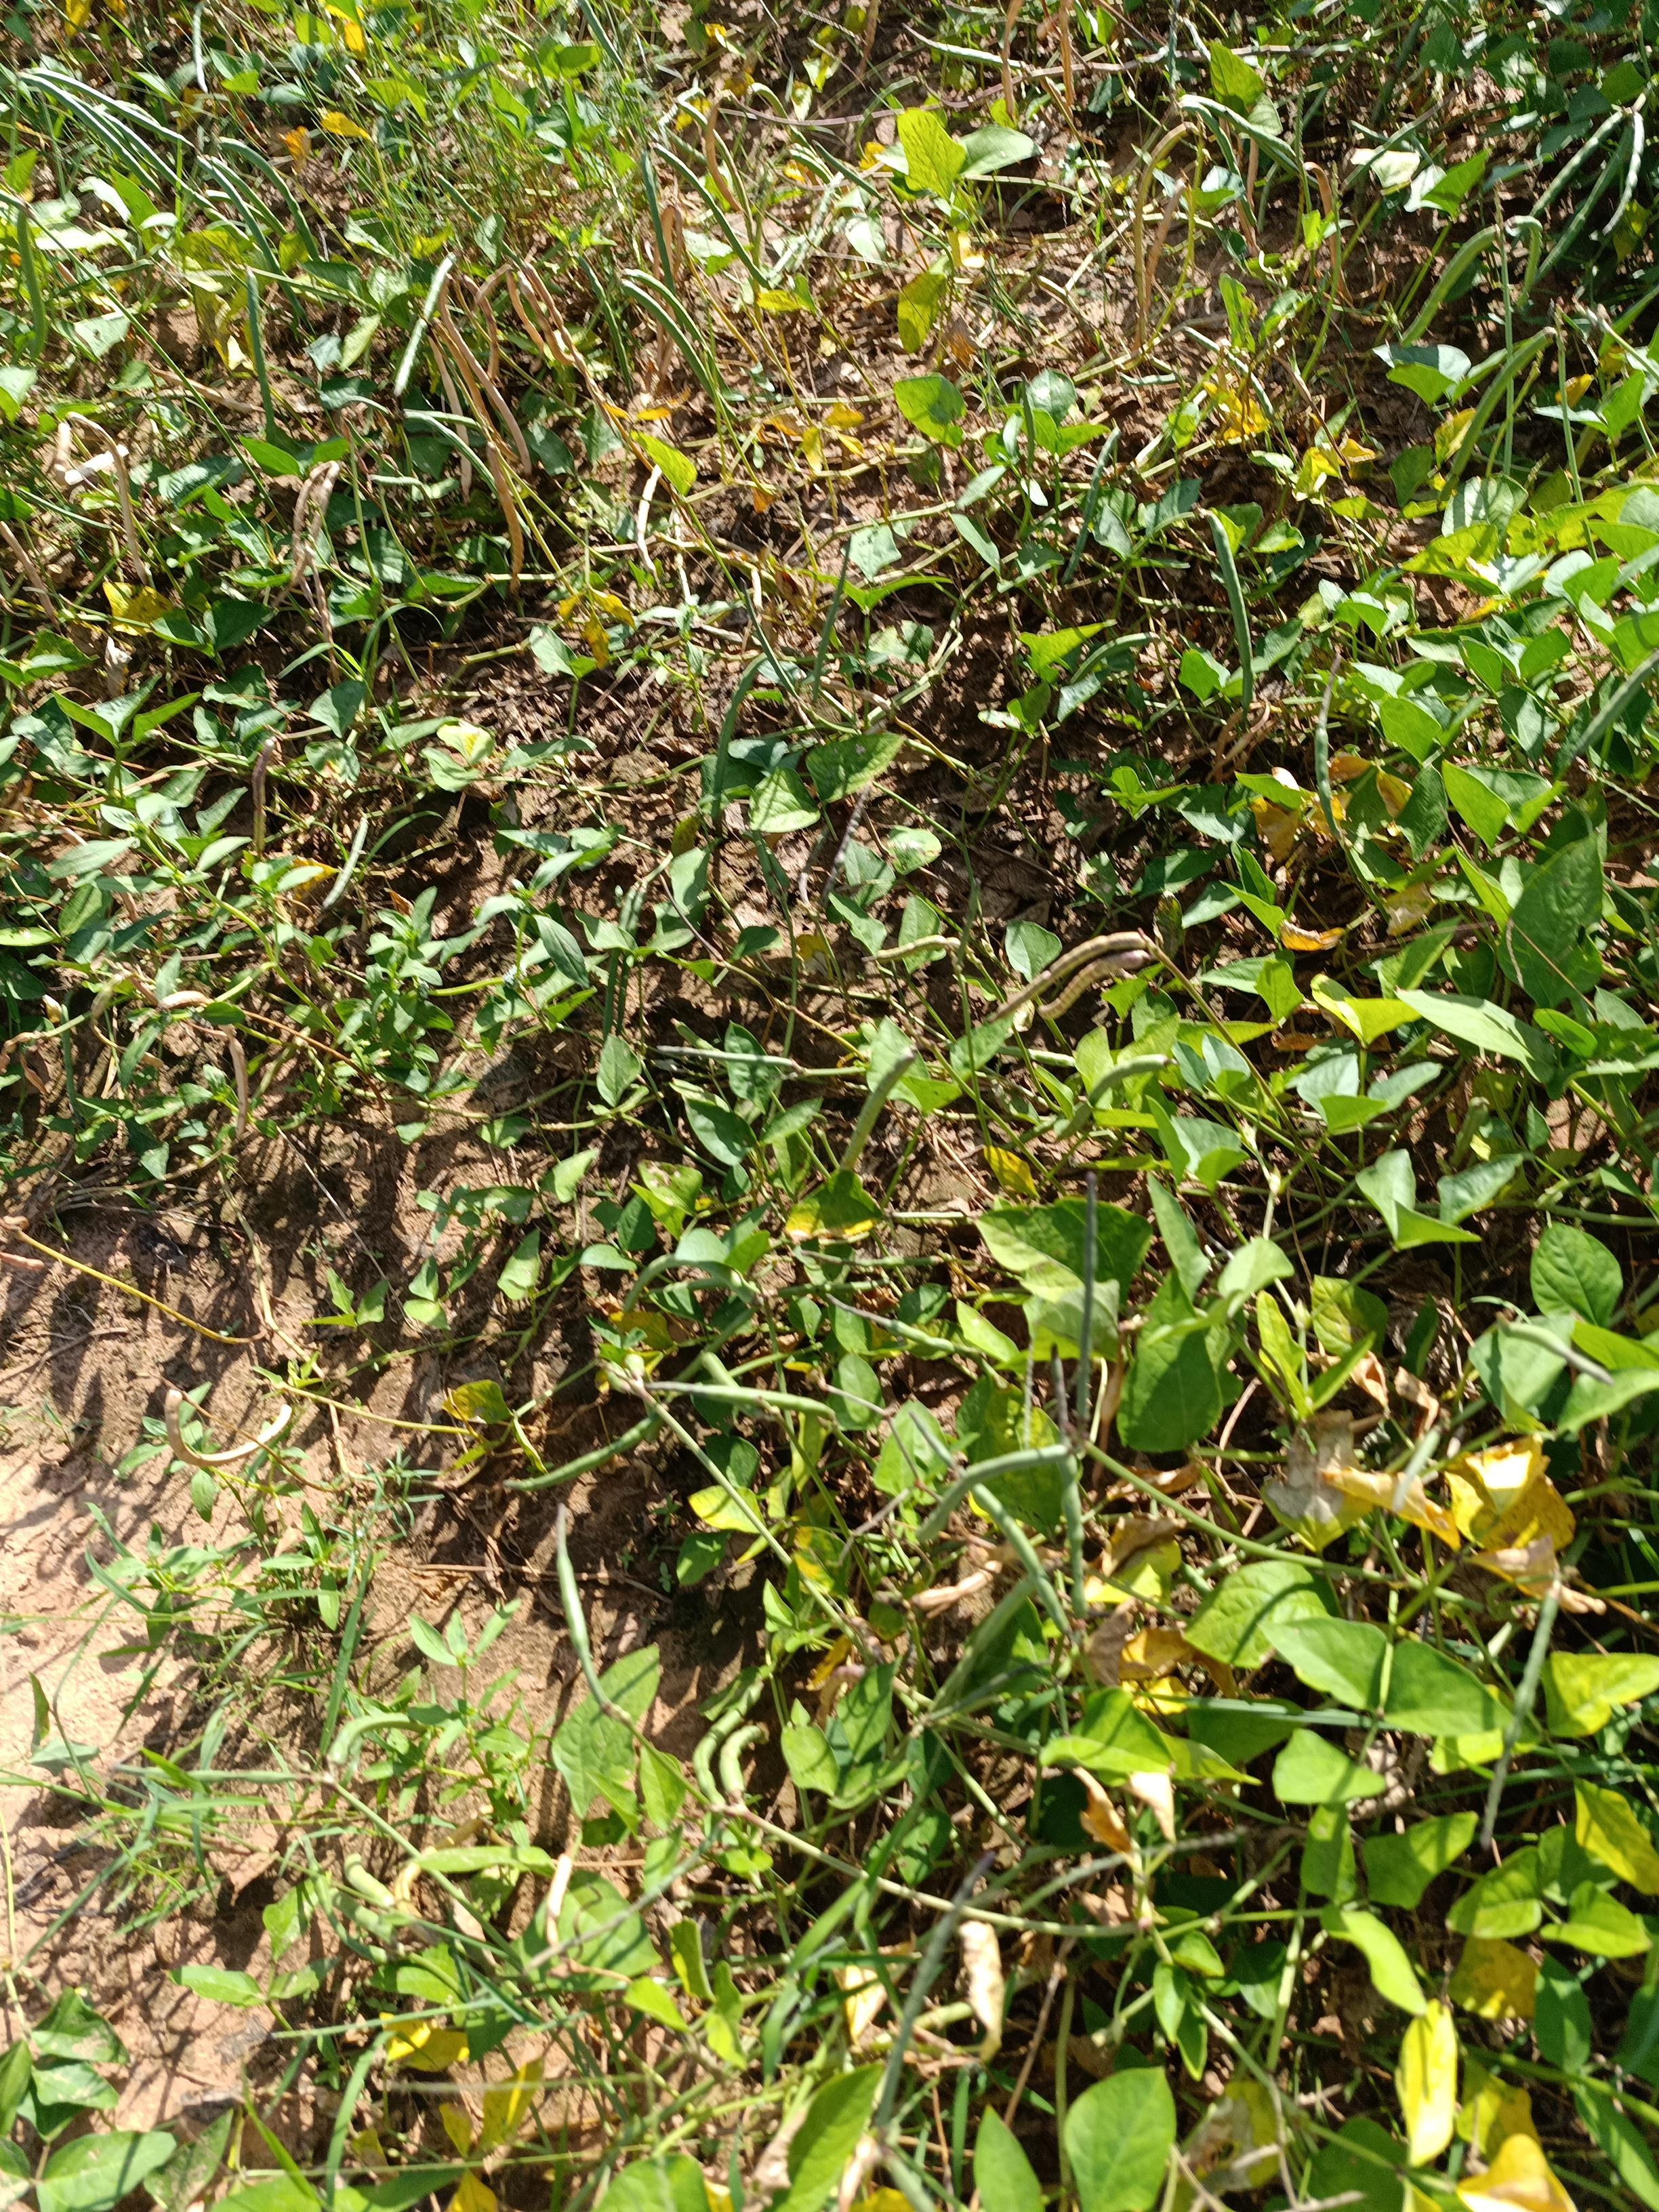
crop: cowpea
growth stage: maturity
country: Nigeria
